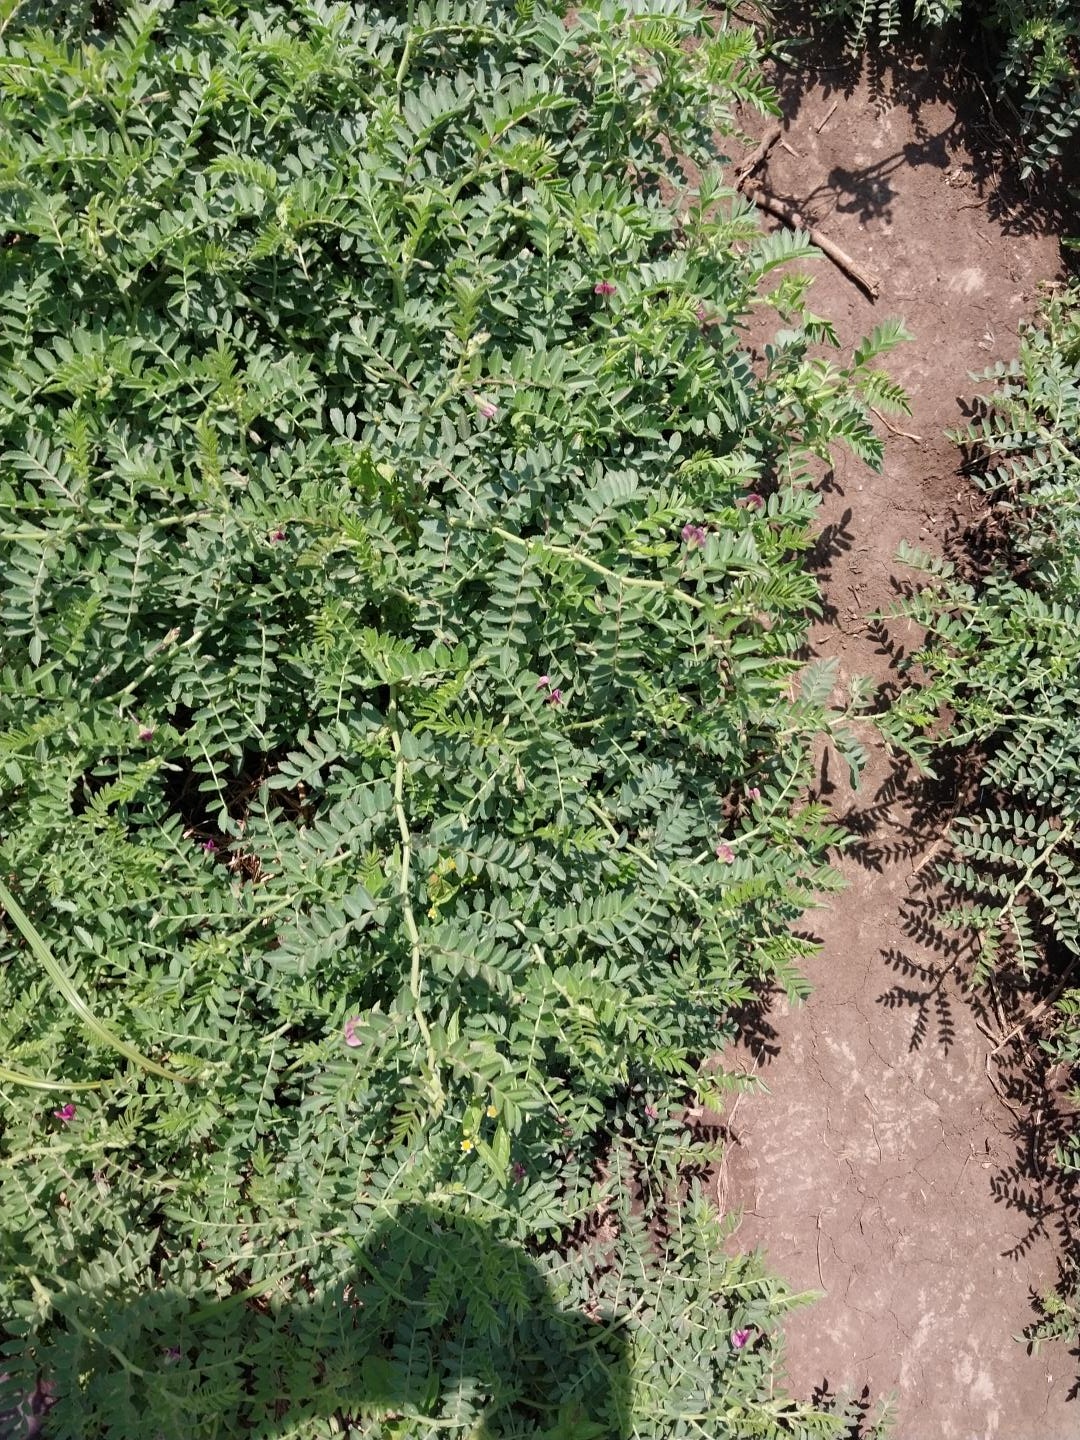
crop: chickpea
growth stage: development pod
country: Tanzania
